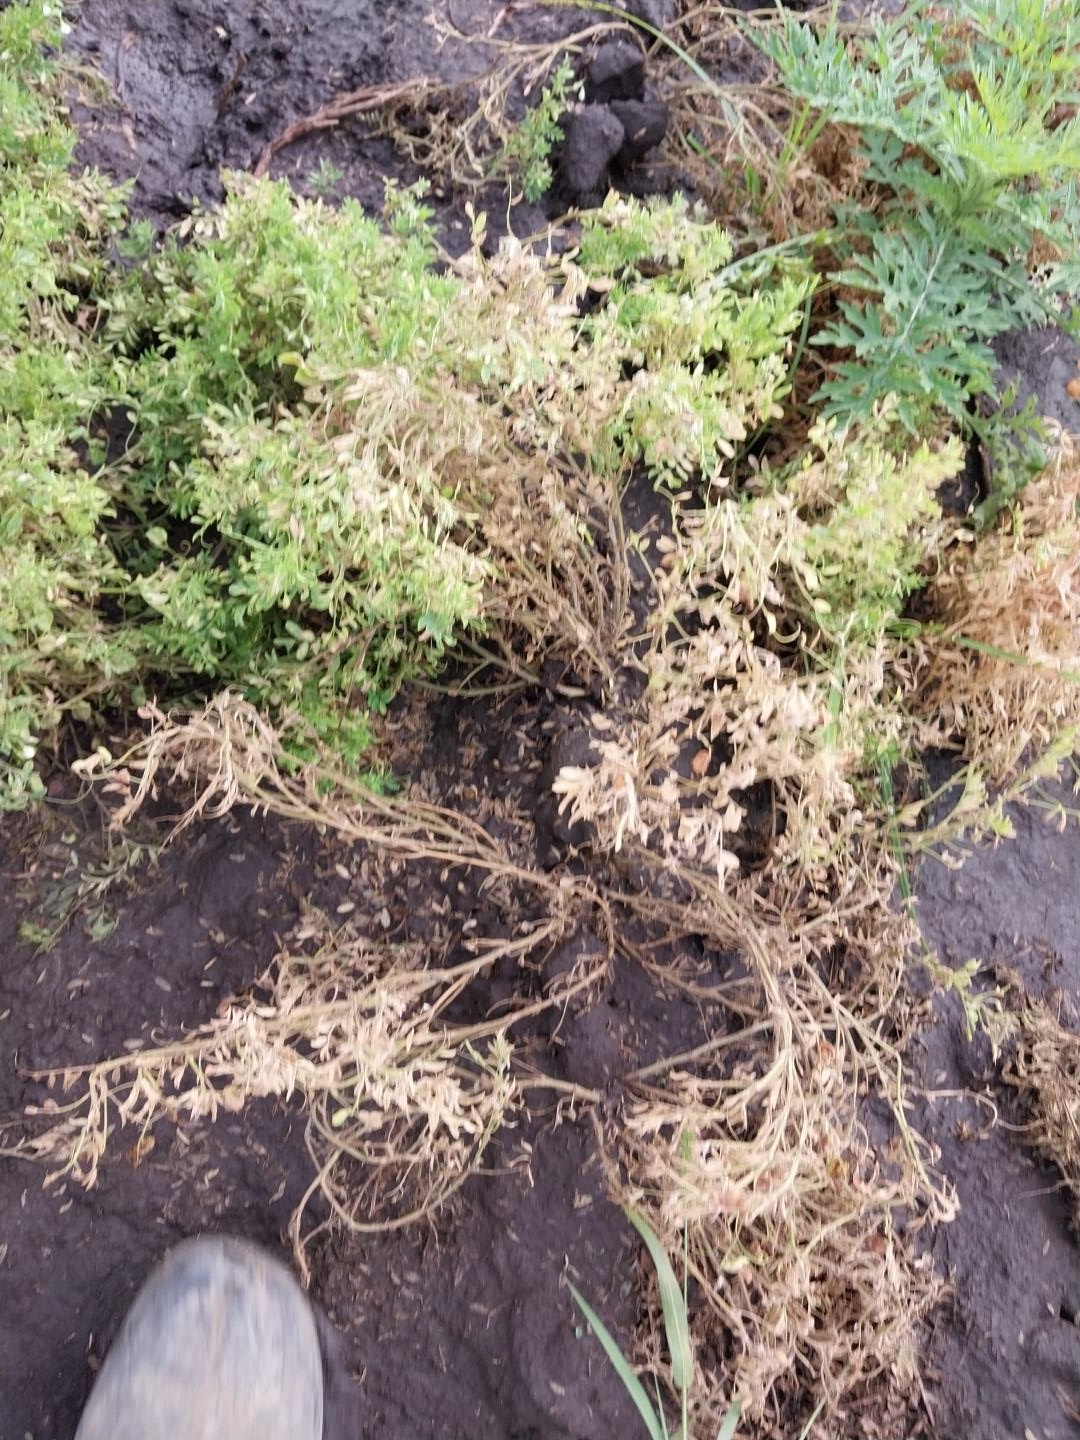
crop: lentil
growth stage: development pod
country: Tanzania
